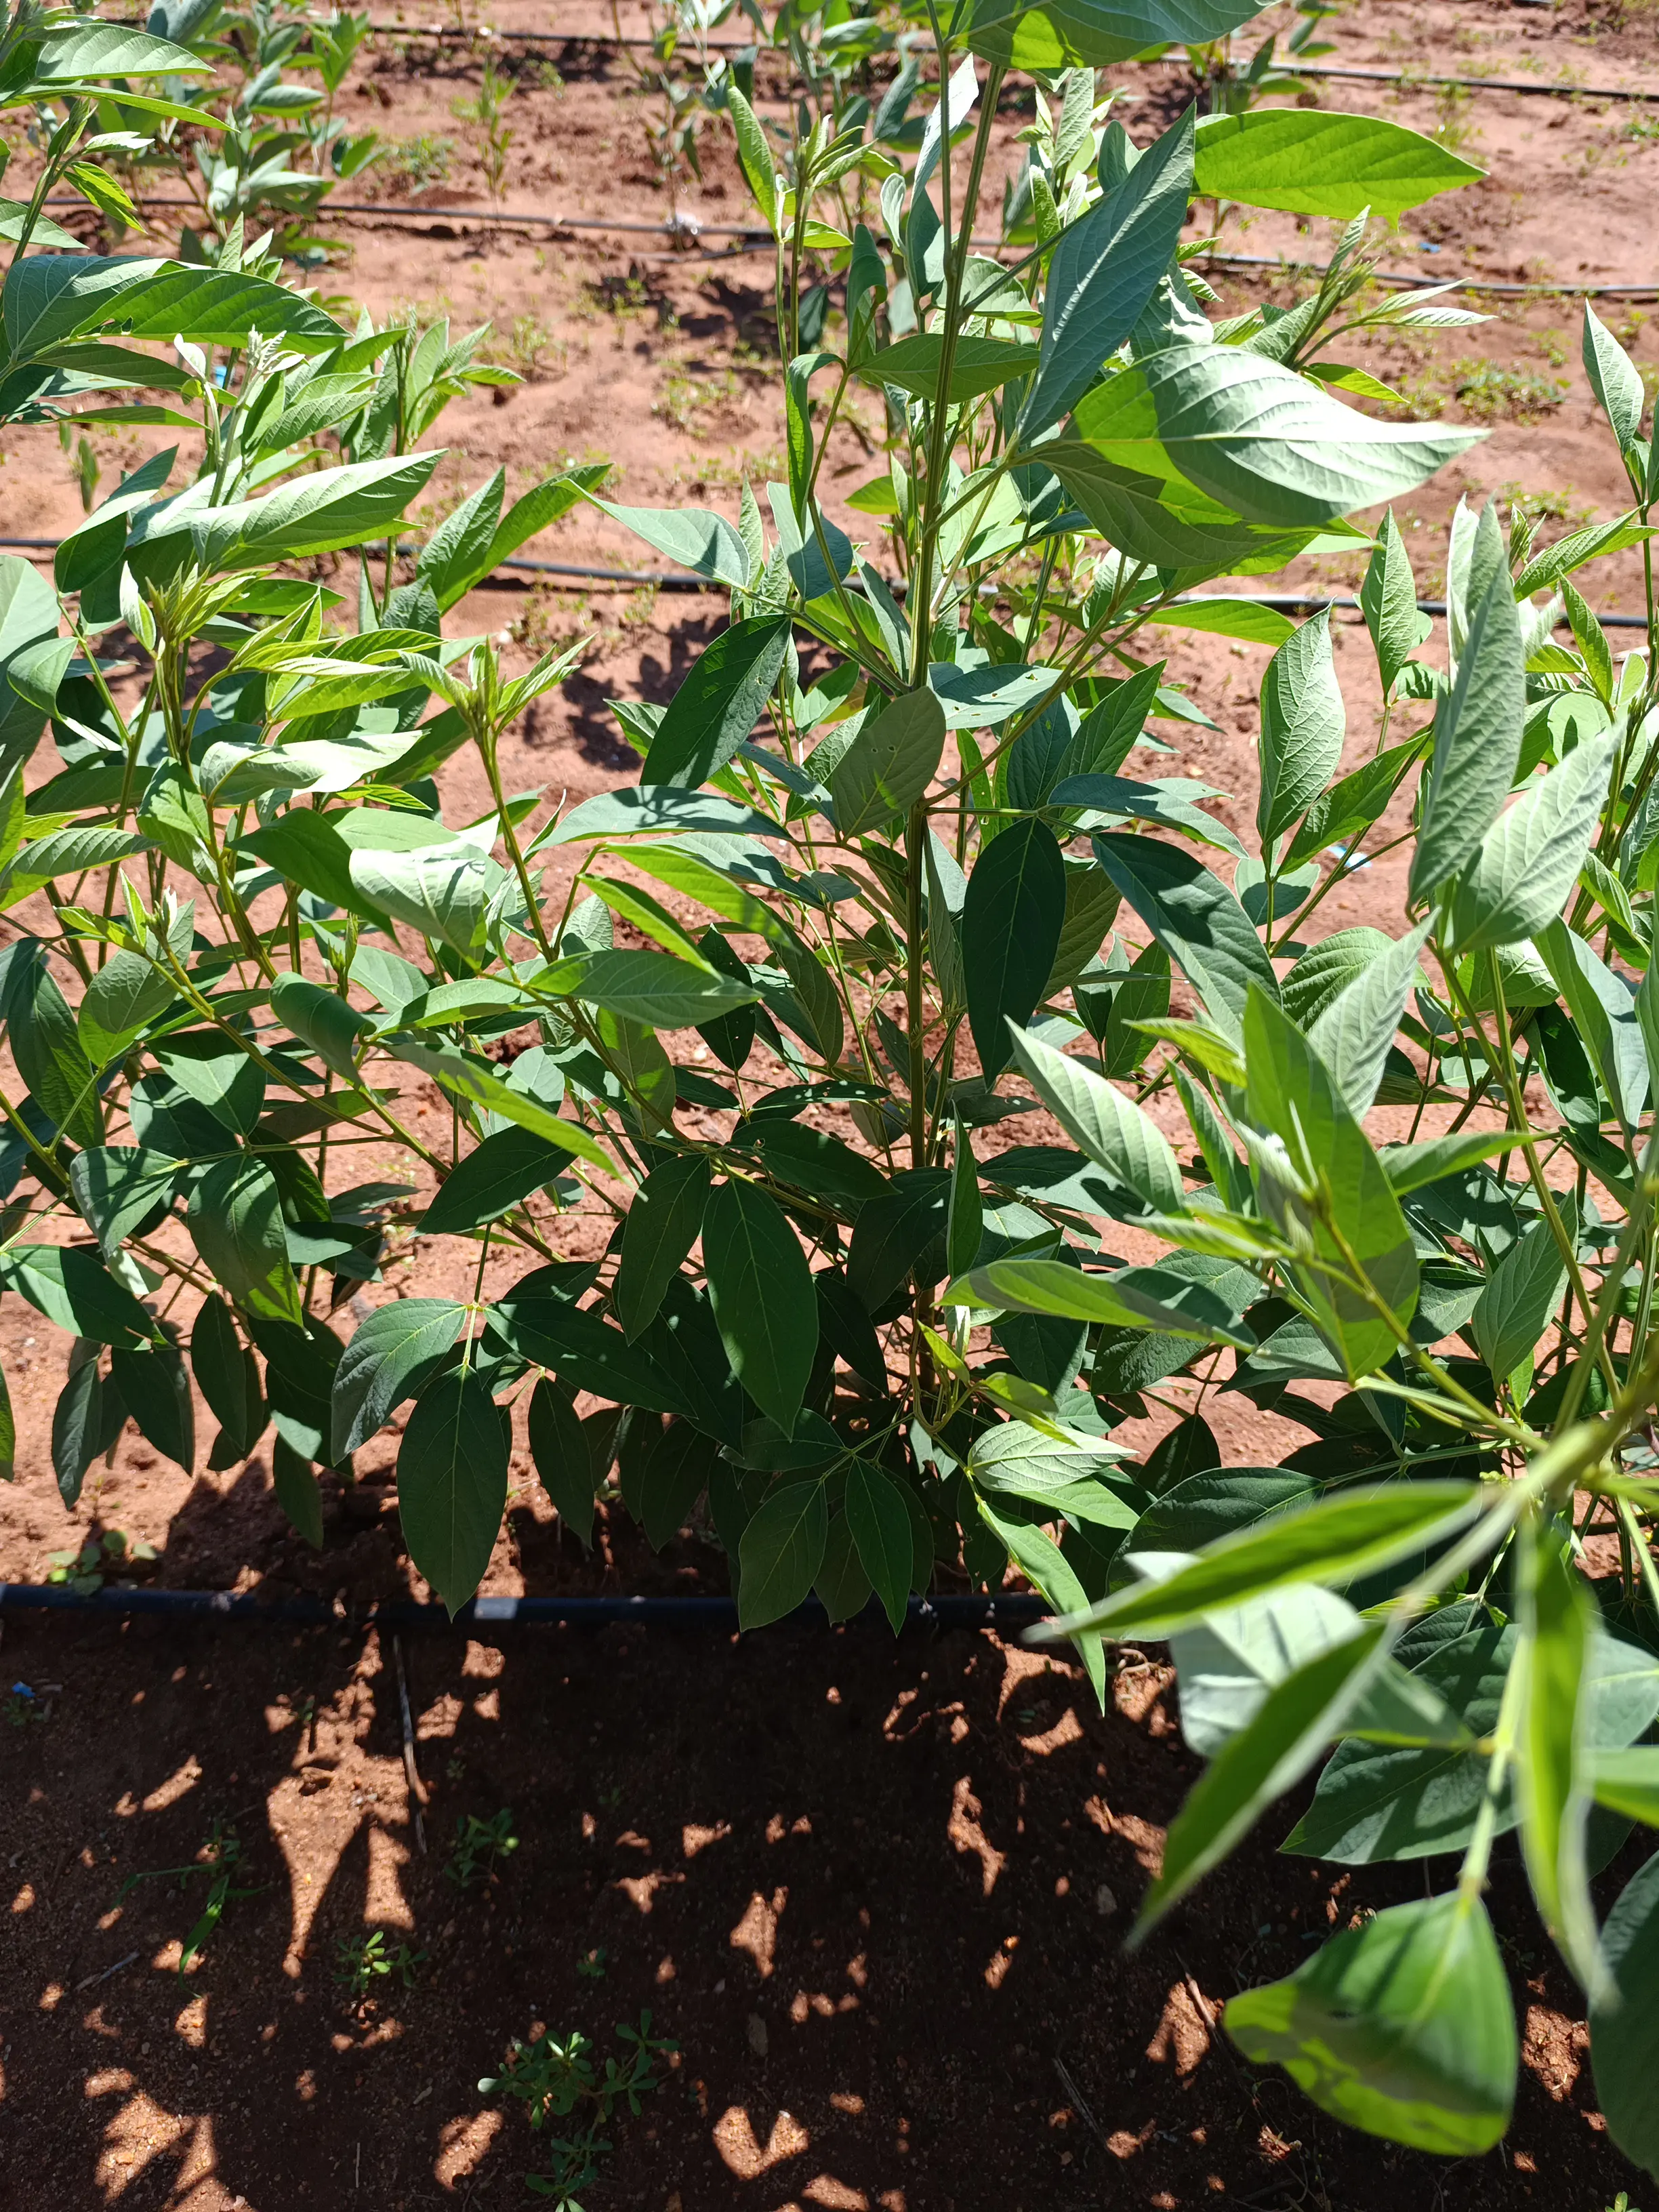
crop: pigeonpea
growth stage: vegetative
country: Kenya
